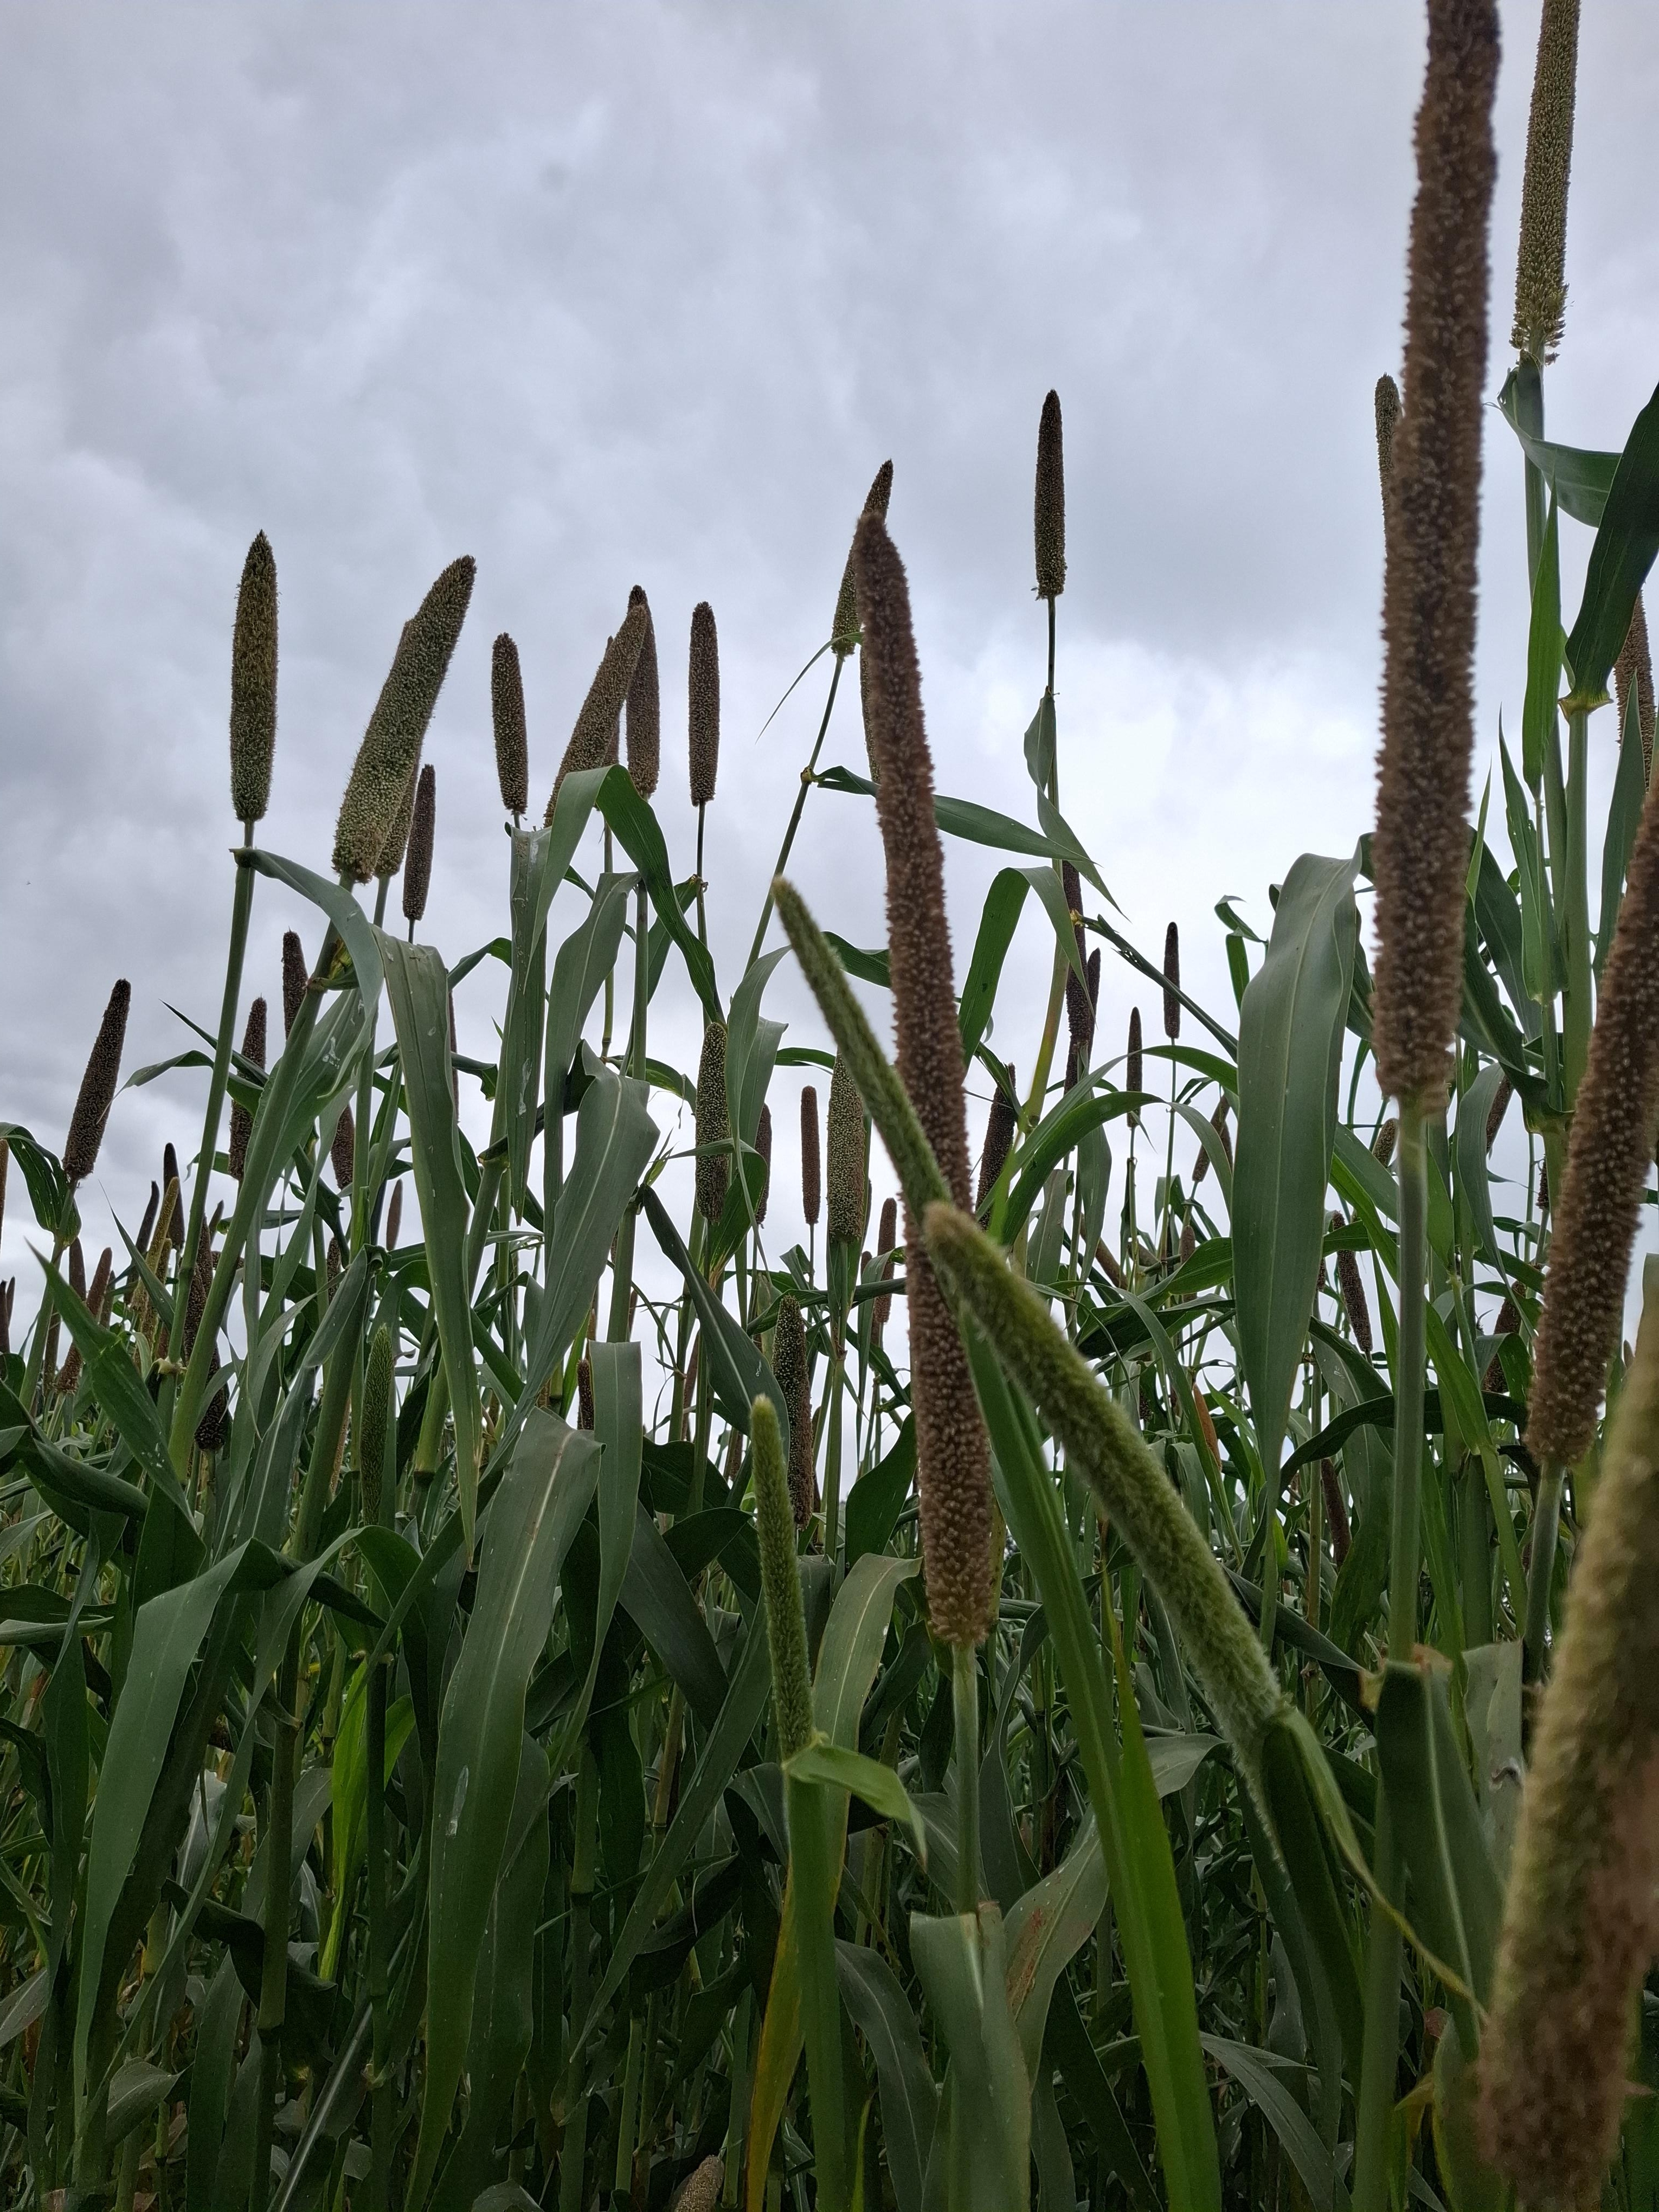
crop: pearl millet
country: Tanzania
